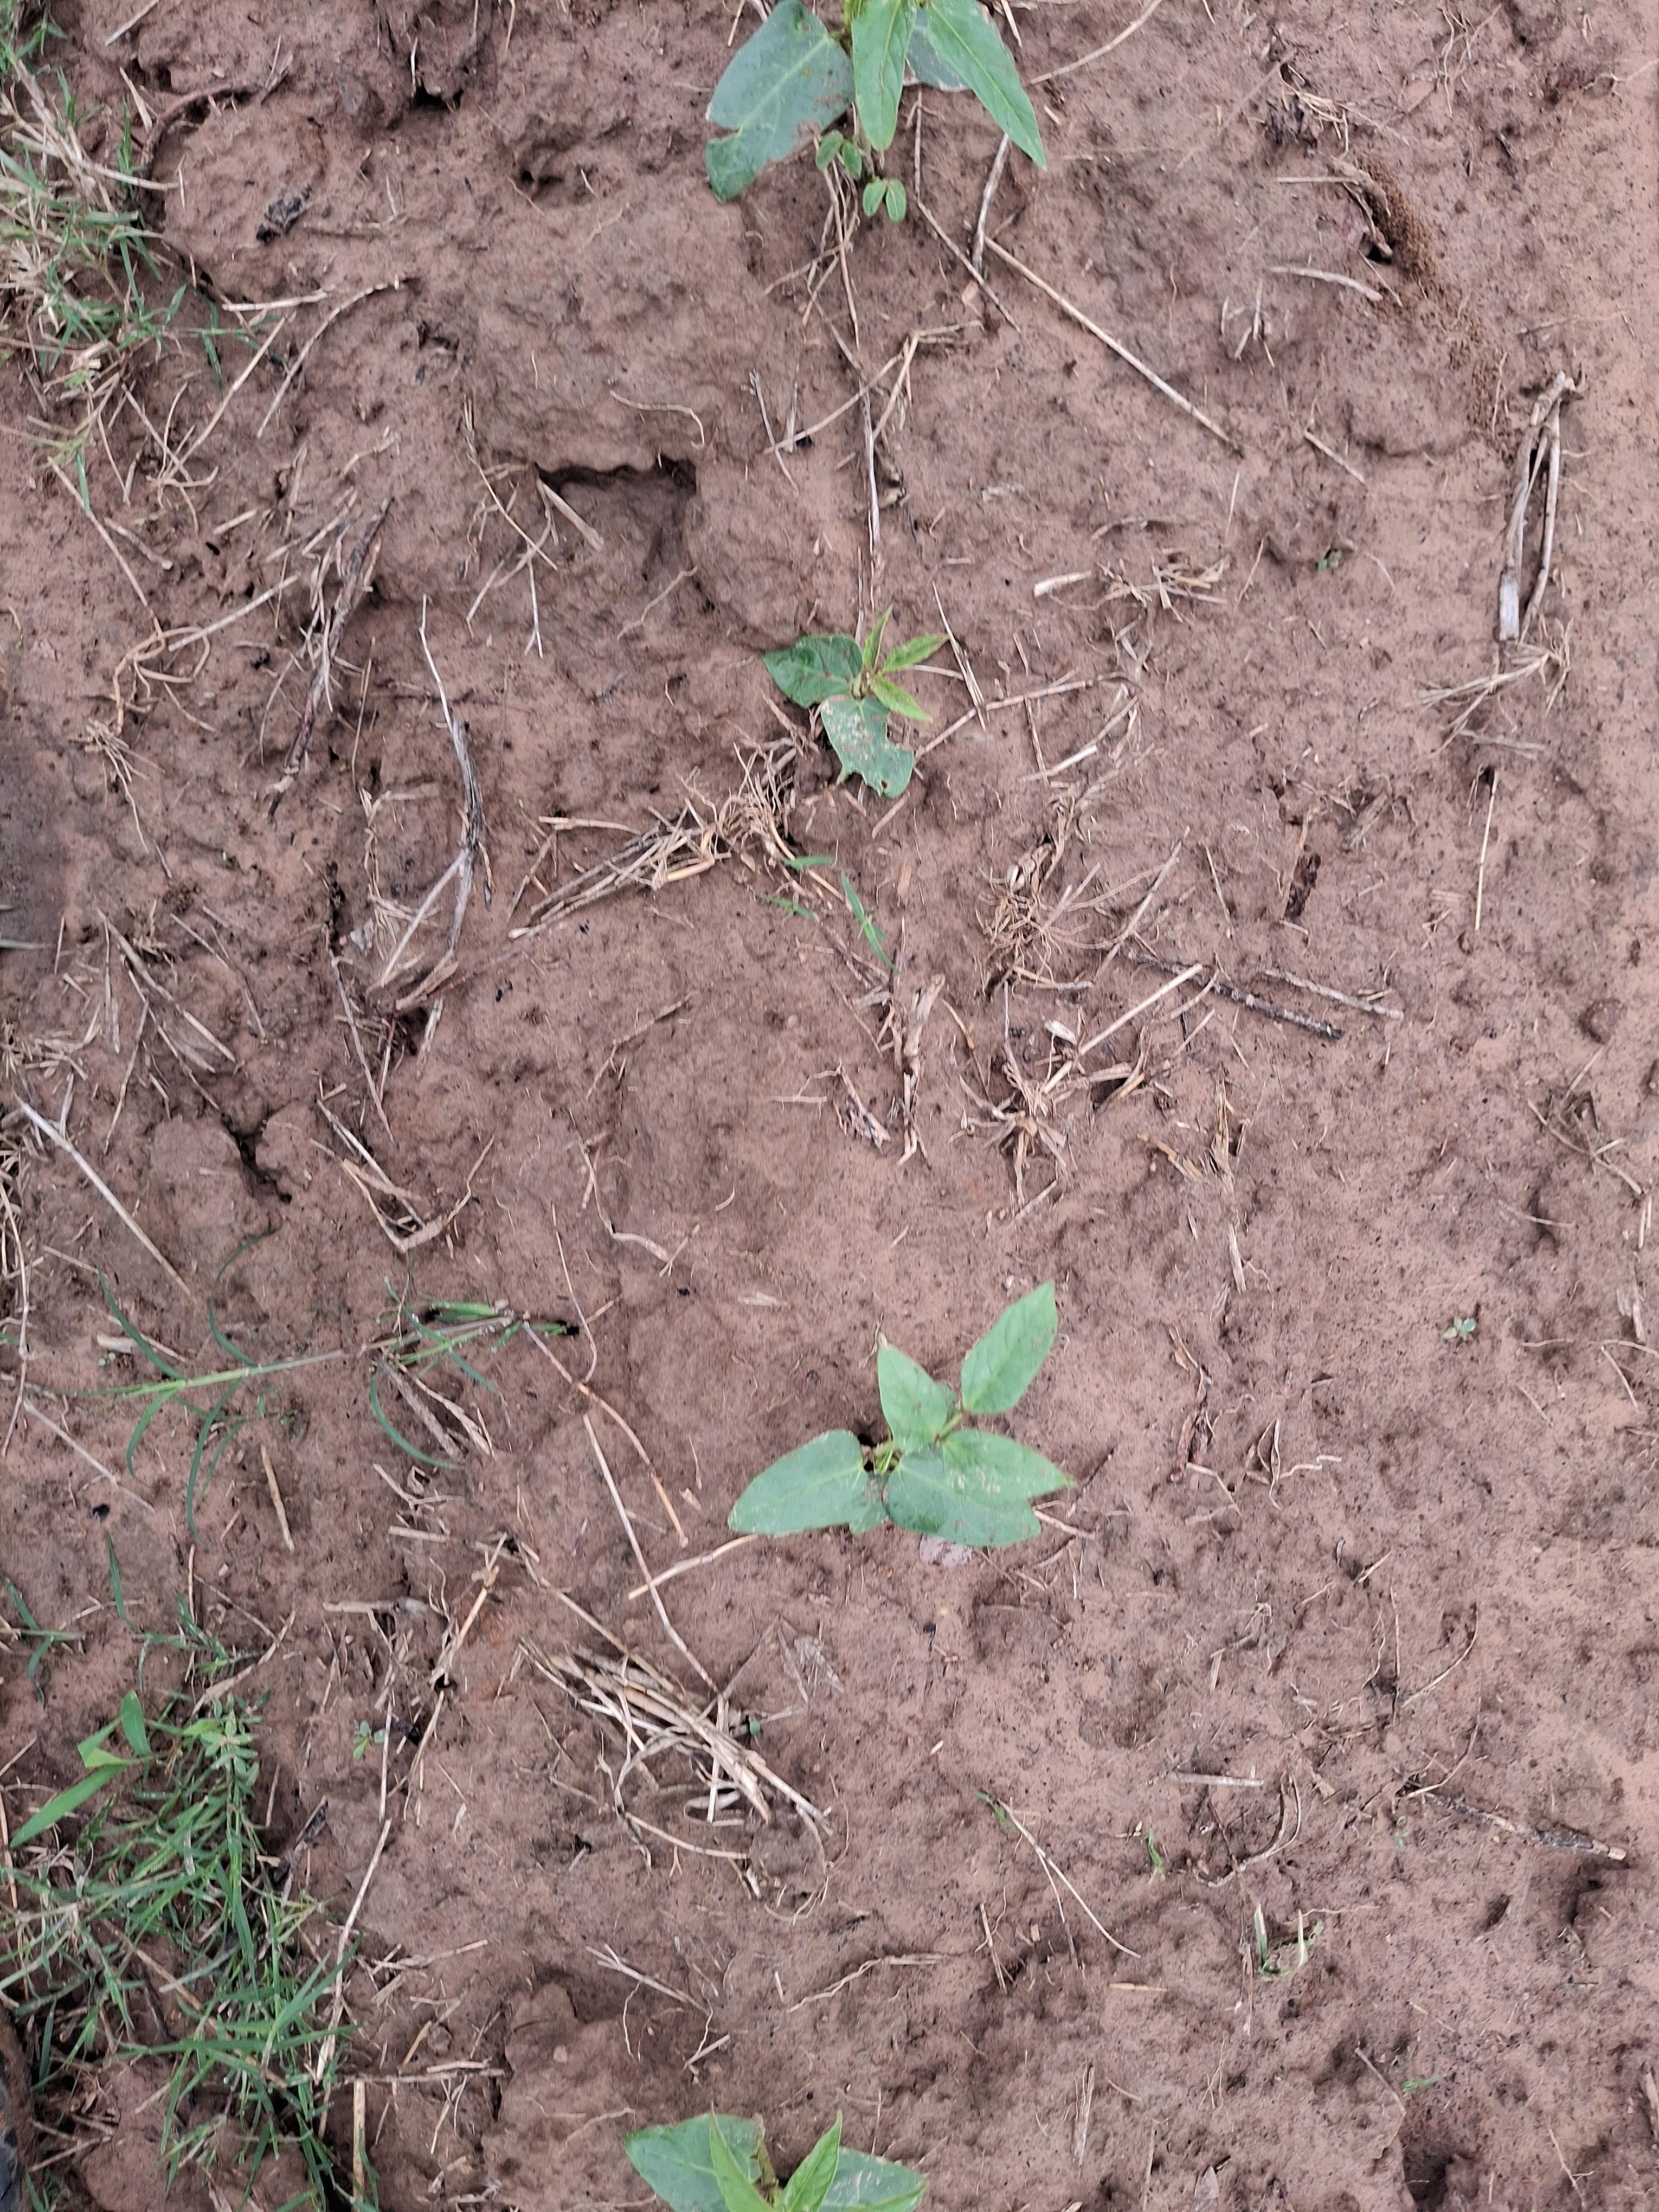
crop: cowpea
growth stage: emergence
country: Nigeria
